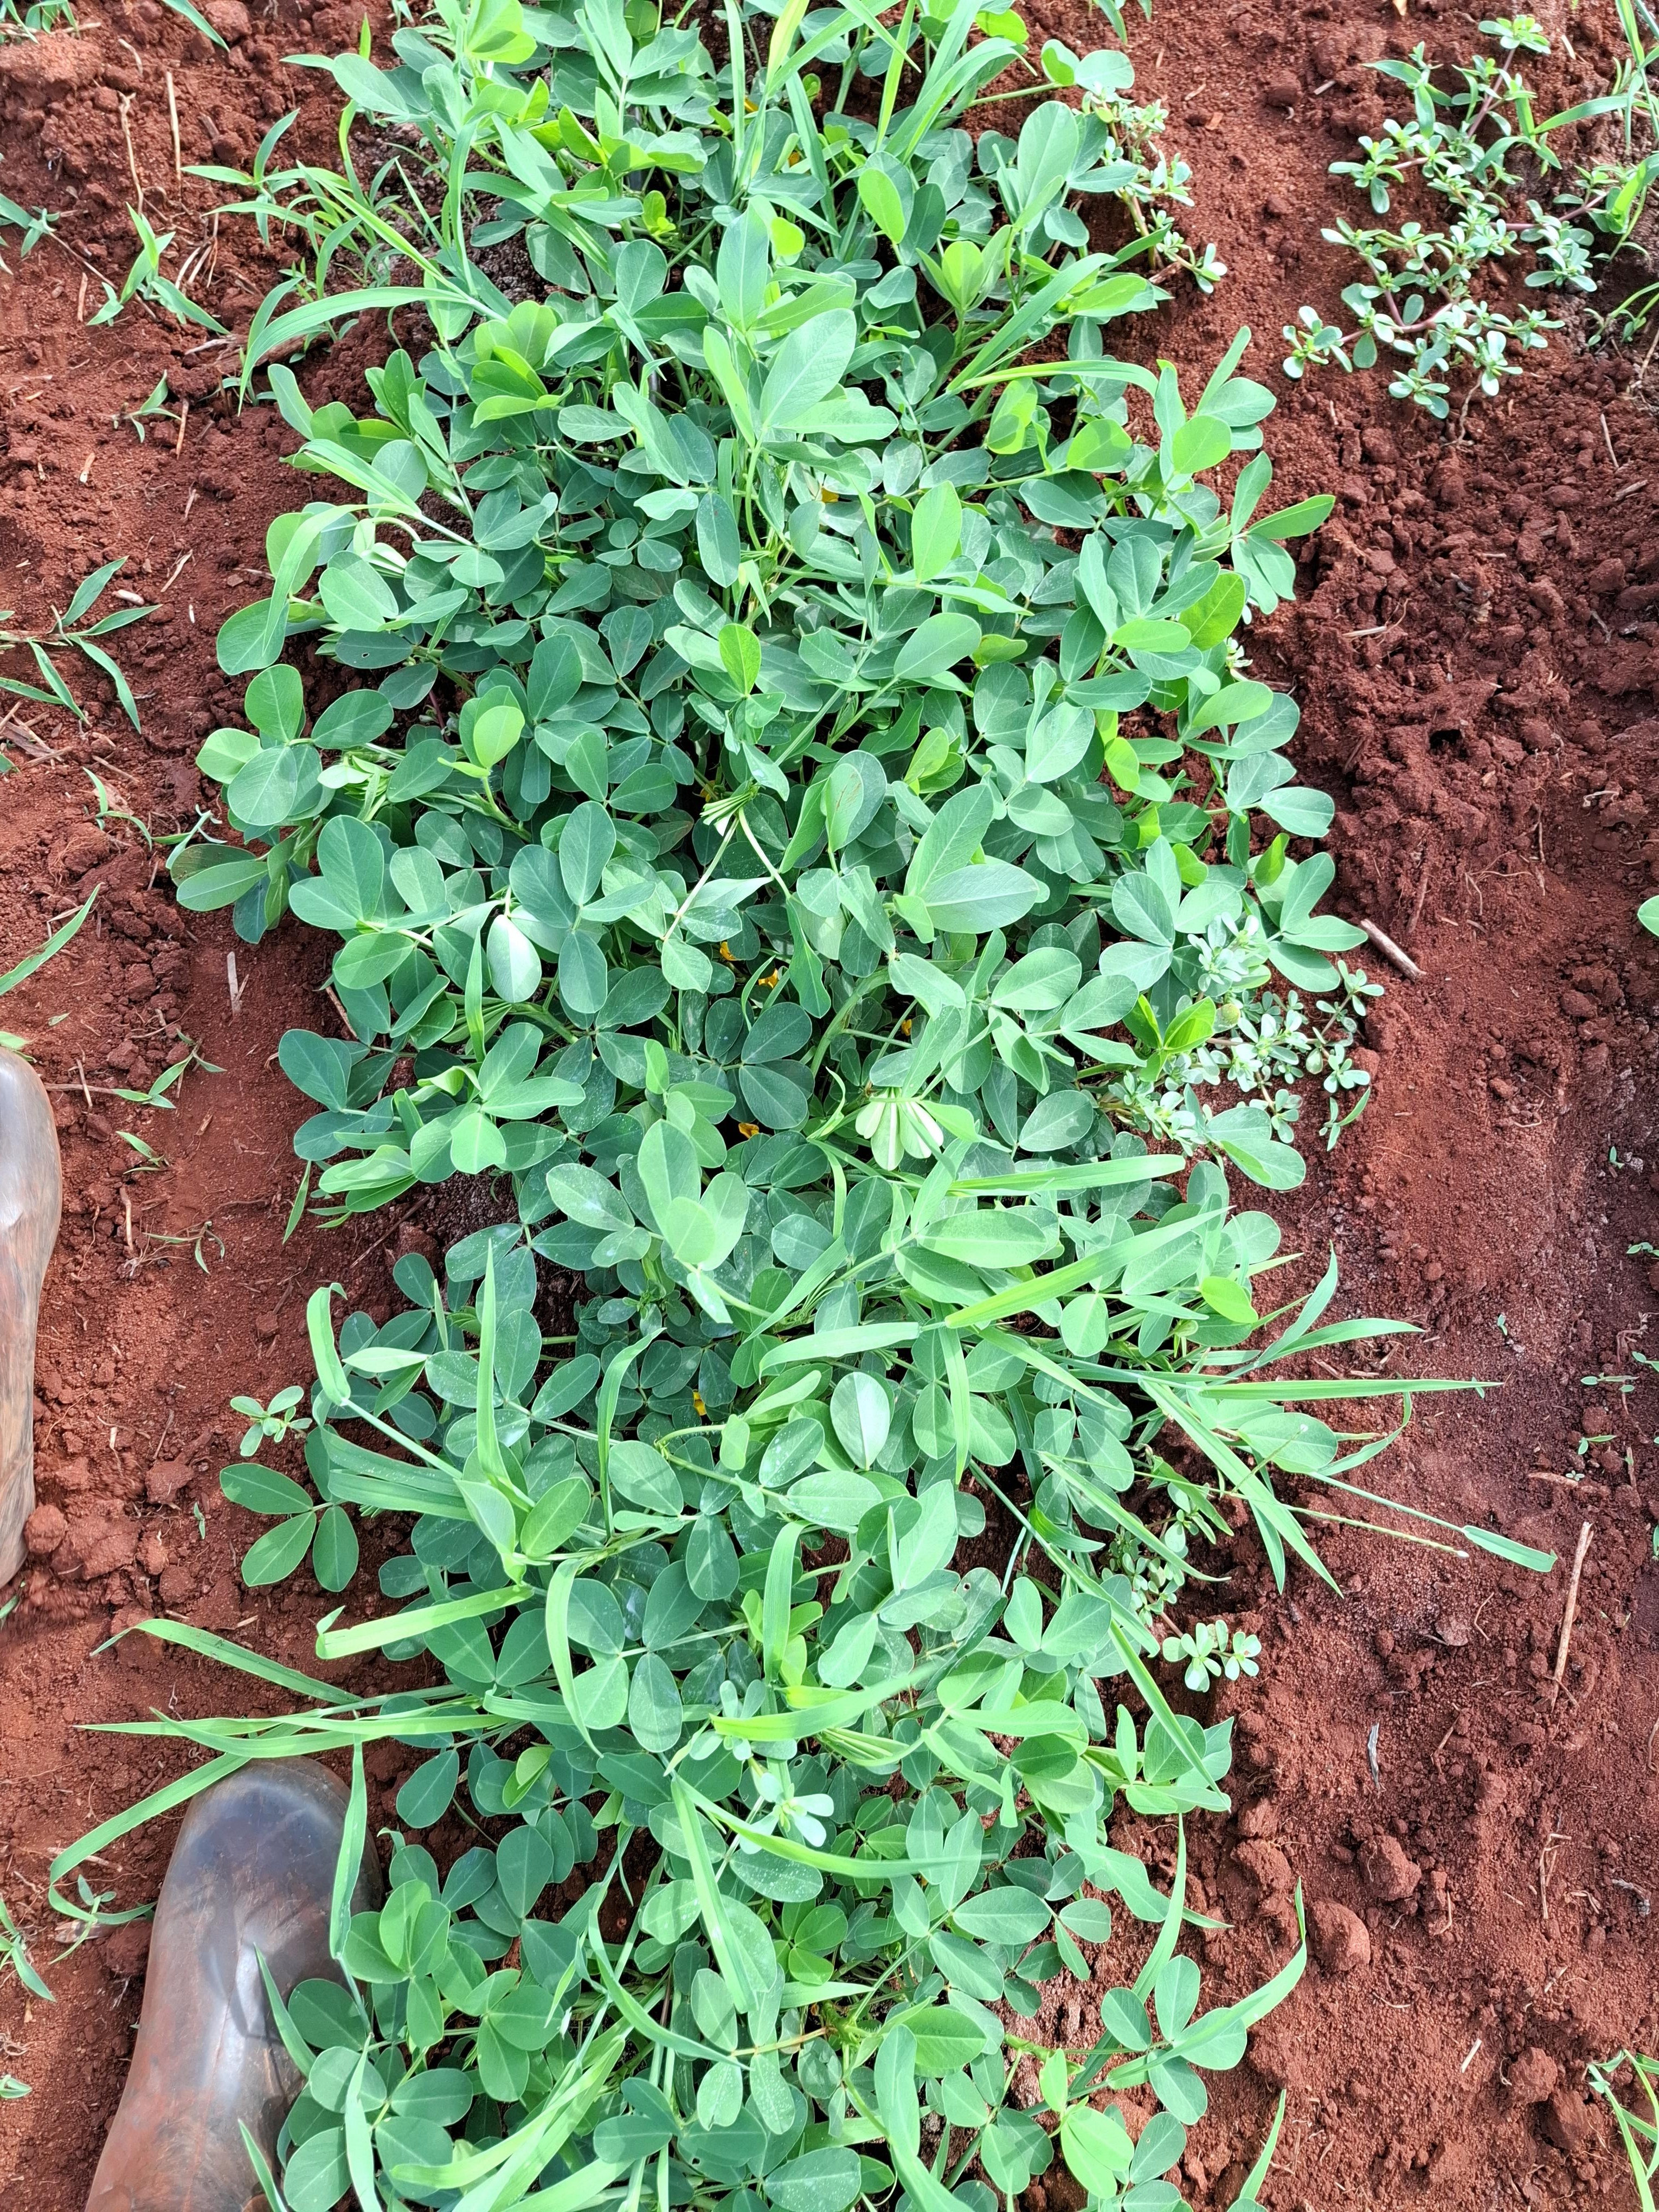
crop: groundnut
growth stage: flowering
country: Kenya
